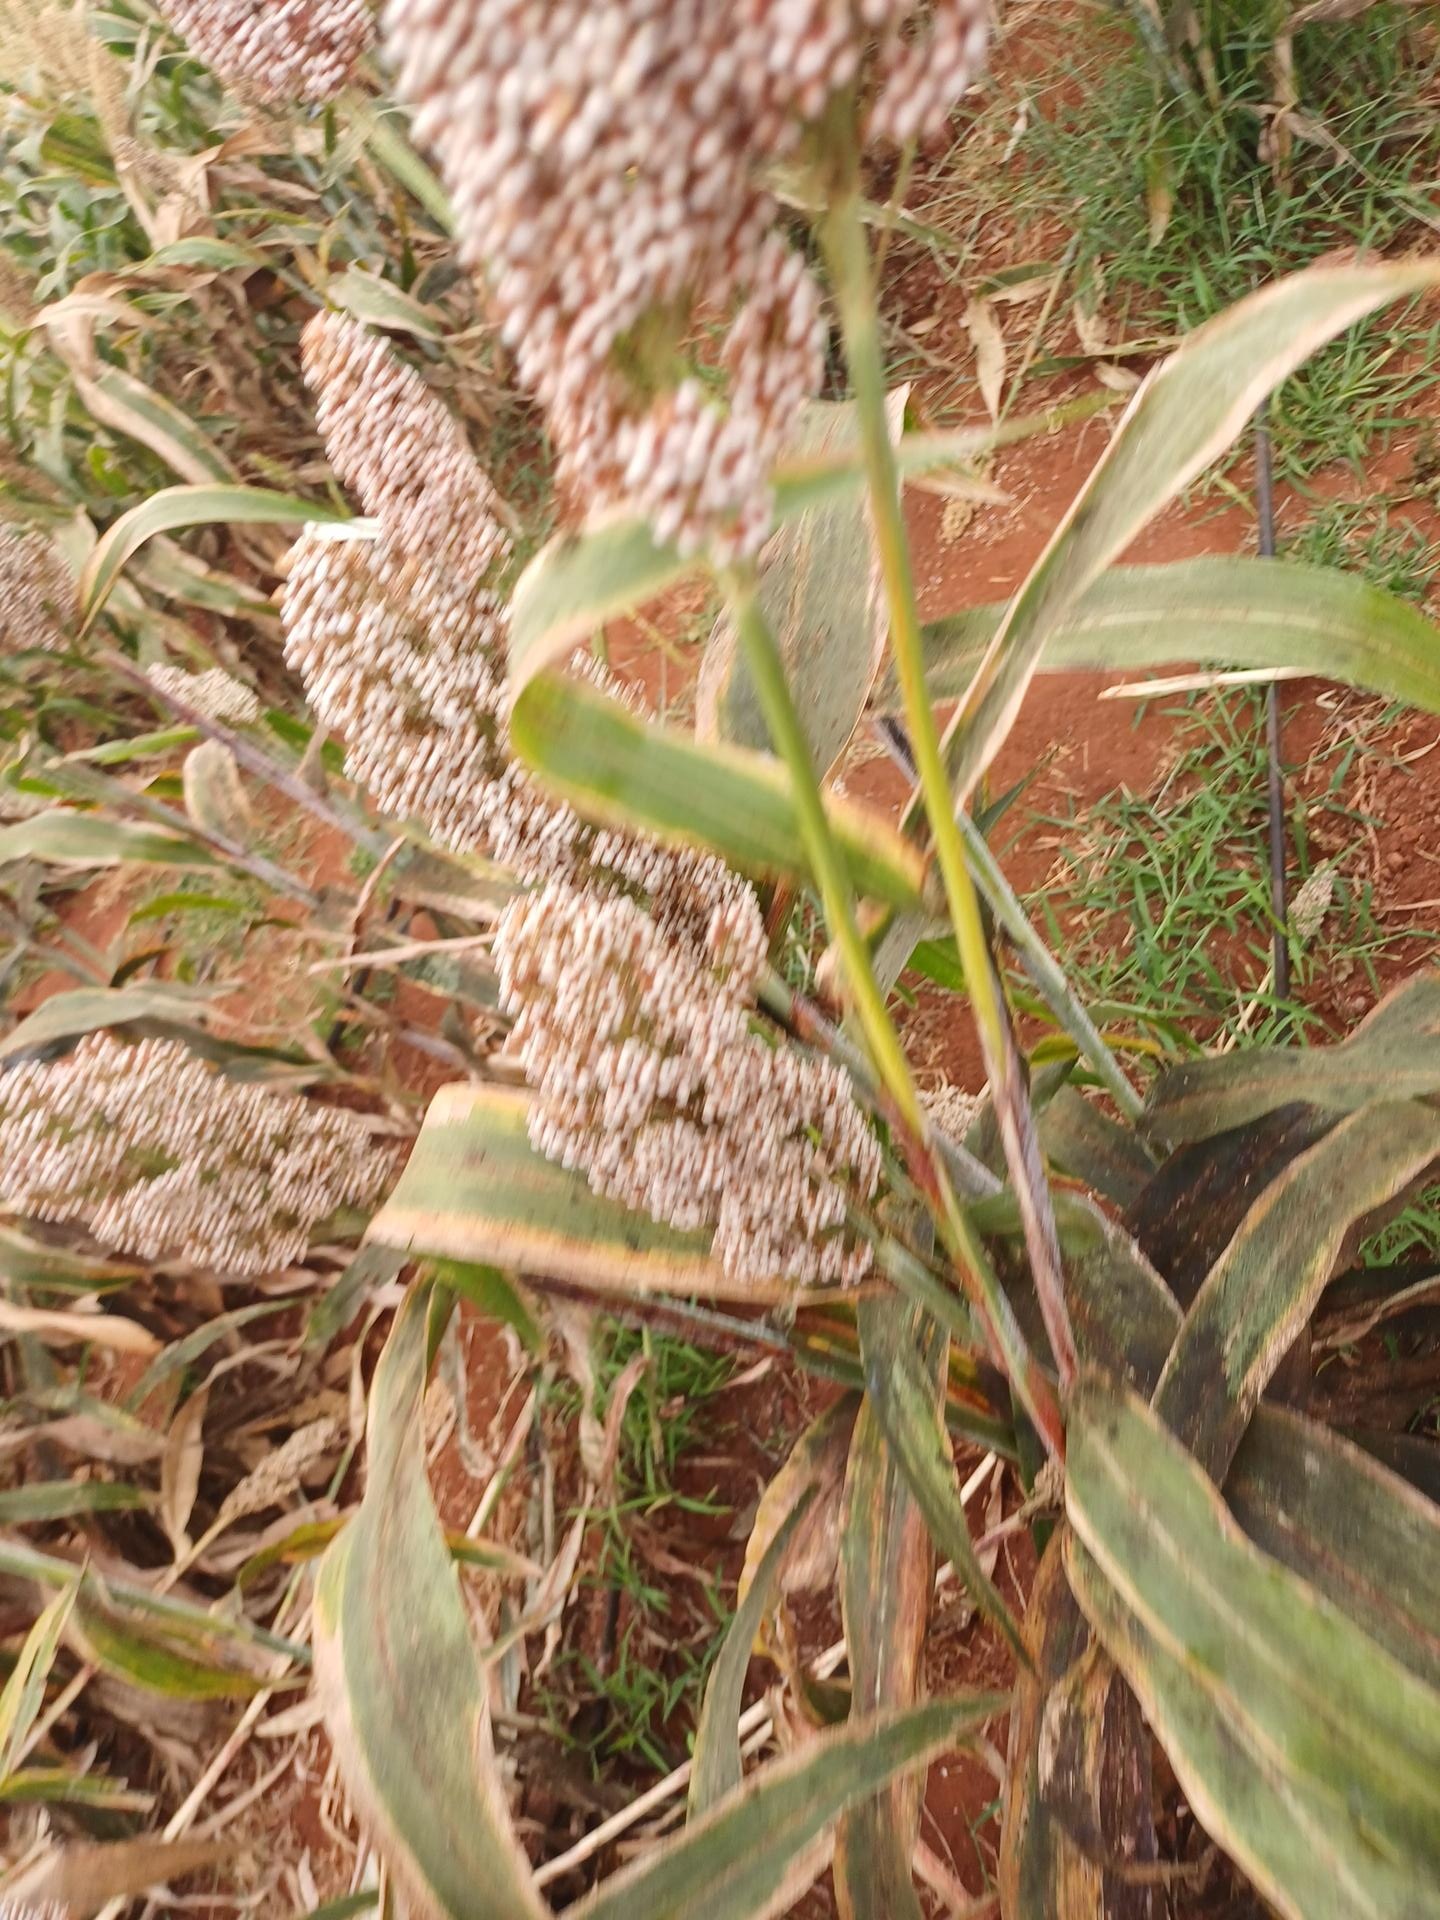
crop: sorghum
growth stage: maturity
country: Kenya
